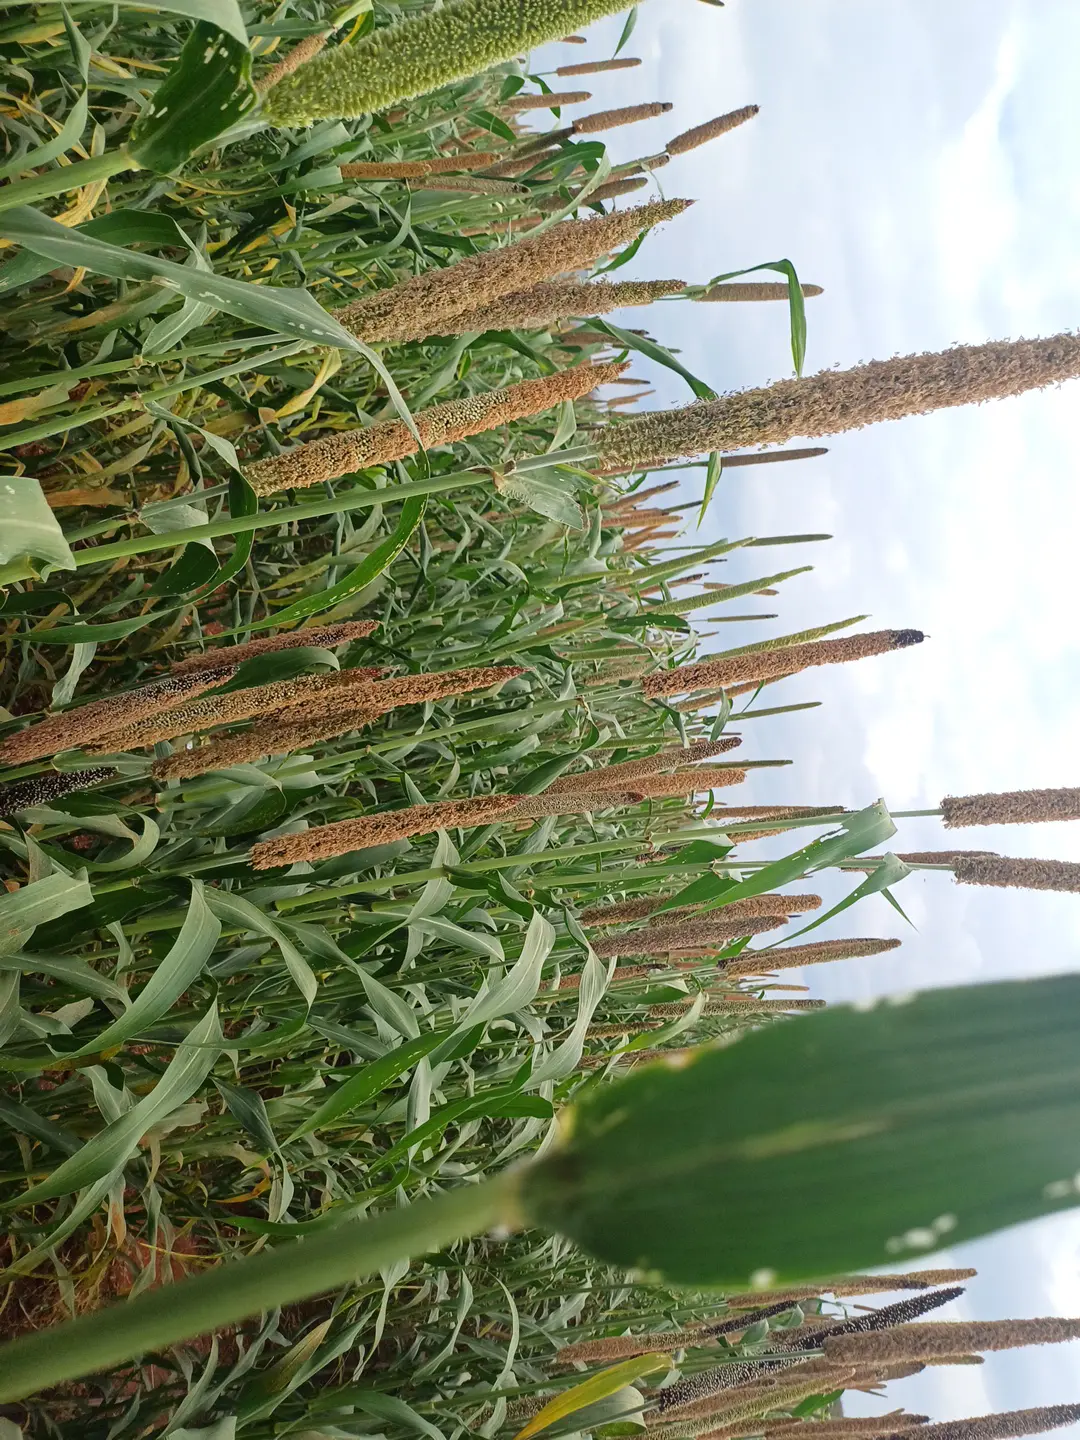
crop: pearl millet
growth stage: filling grain
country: Kenya
